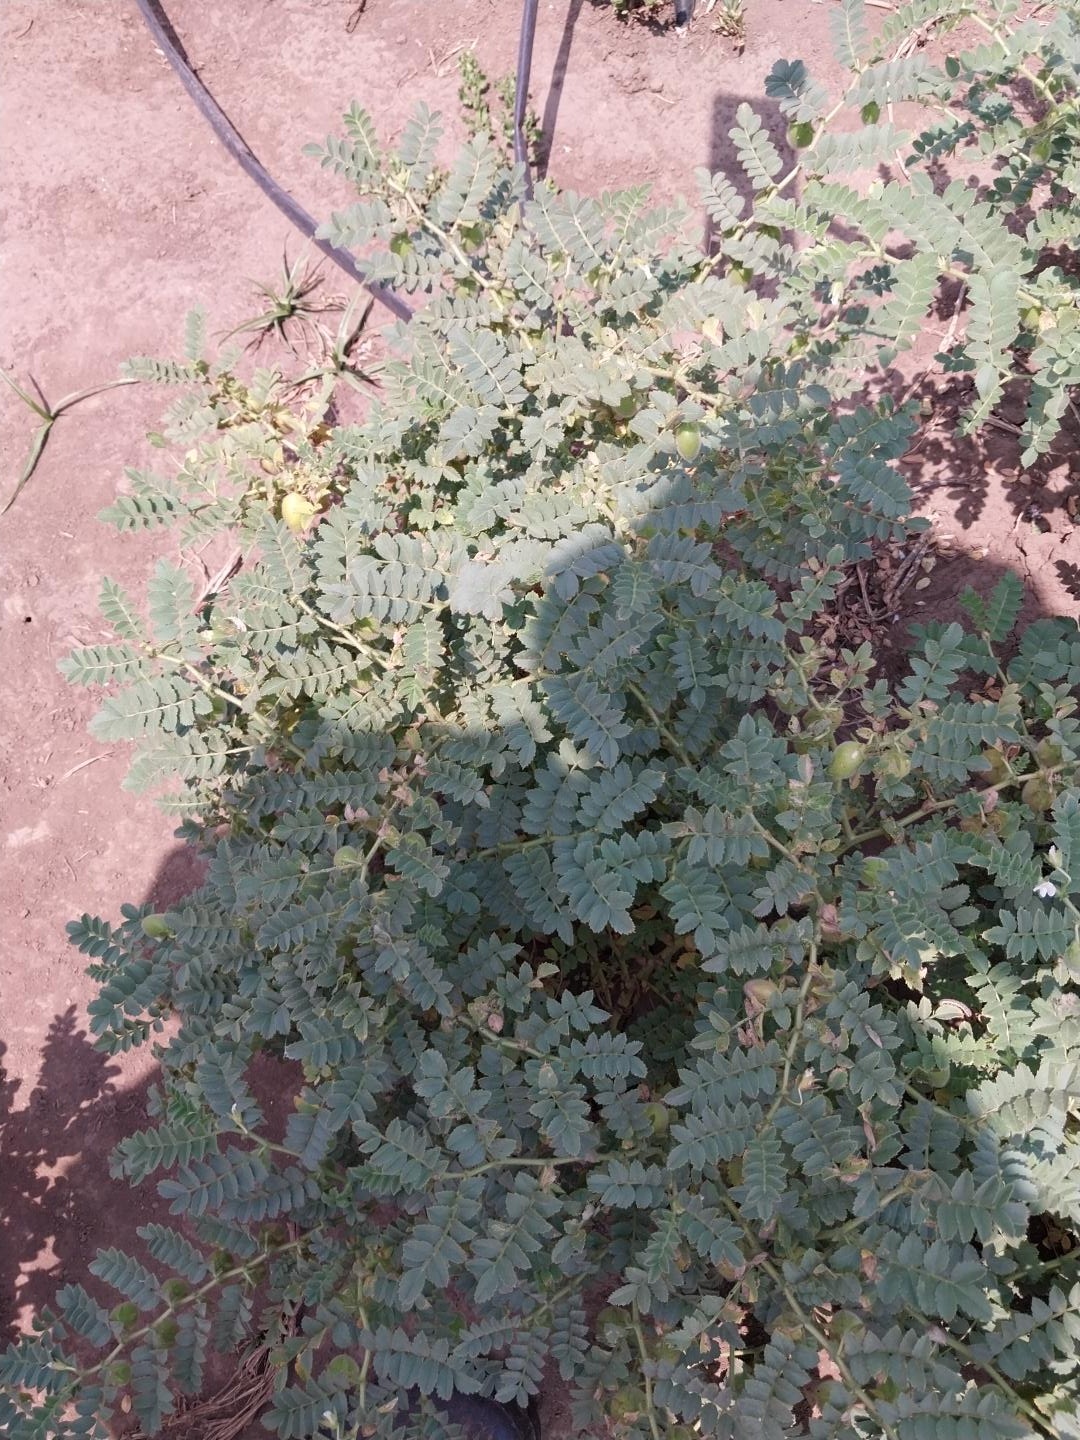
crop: chickpea
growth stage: development pod
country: Tanzania
